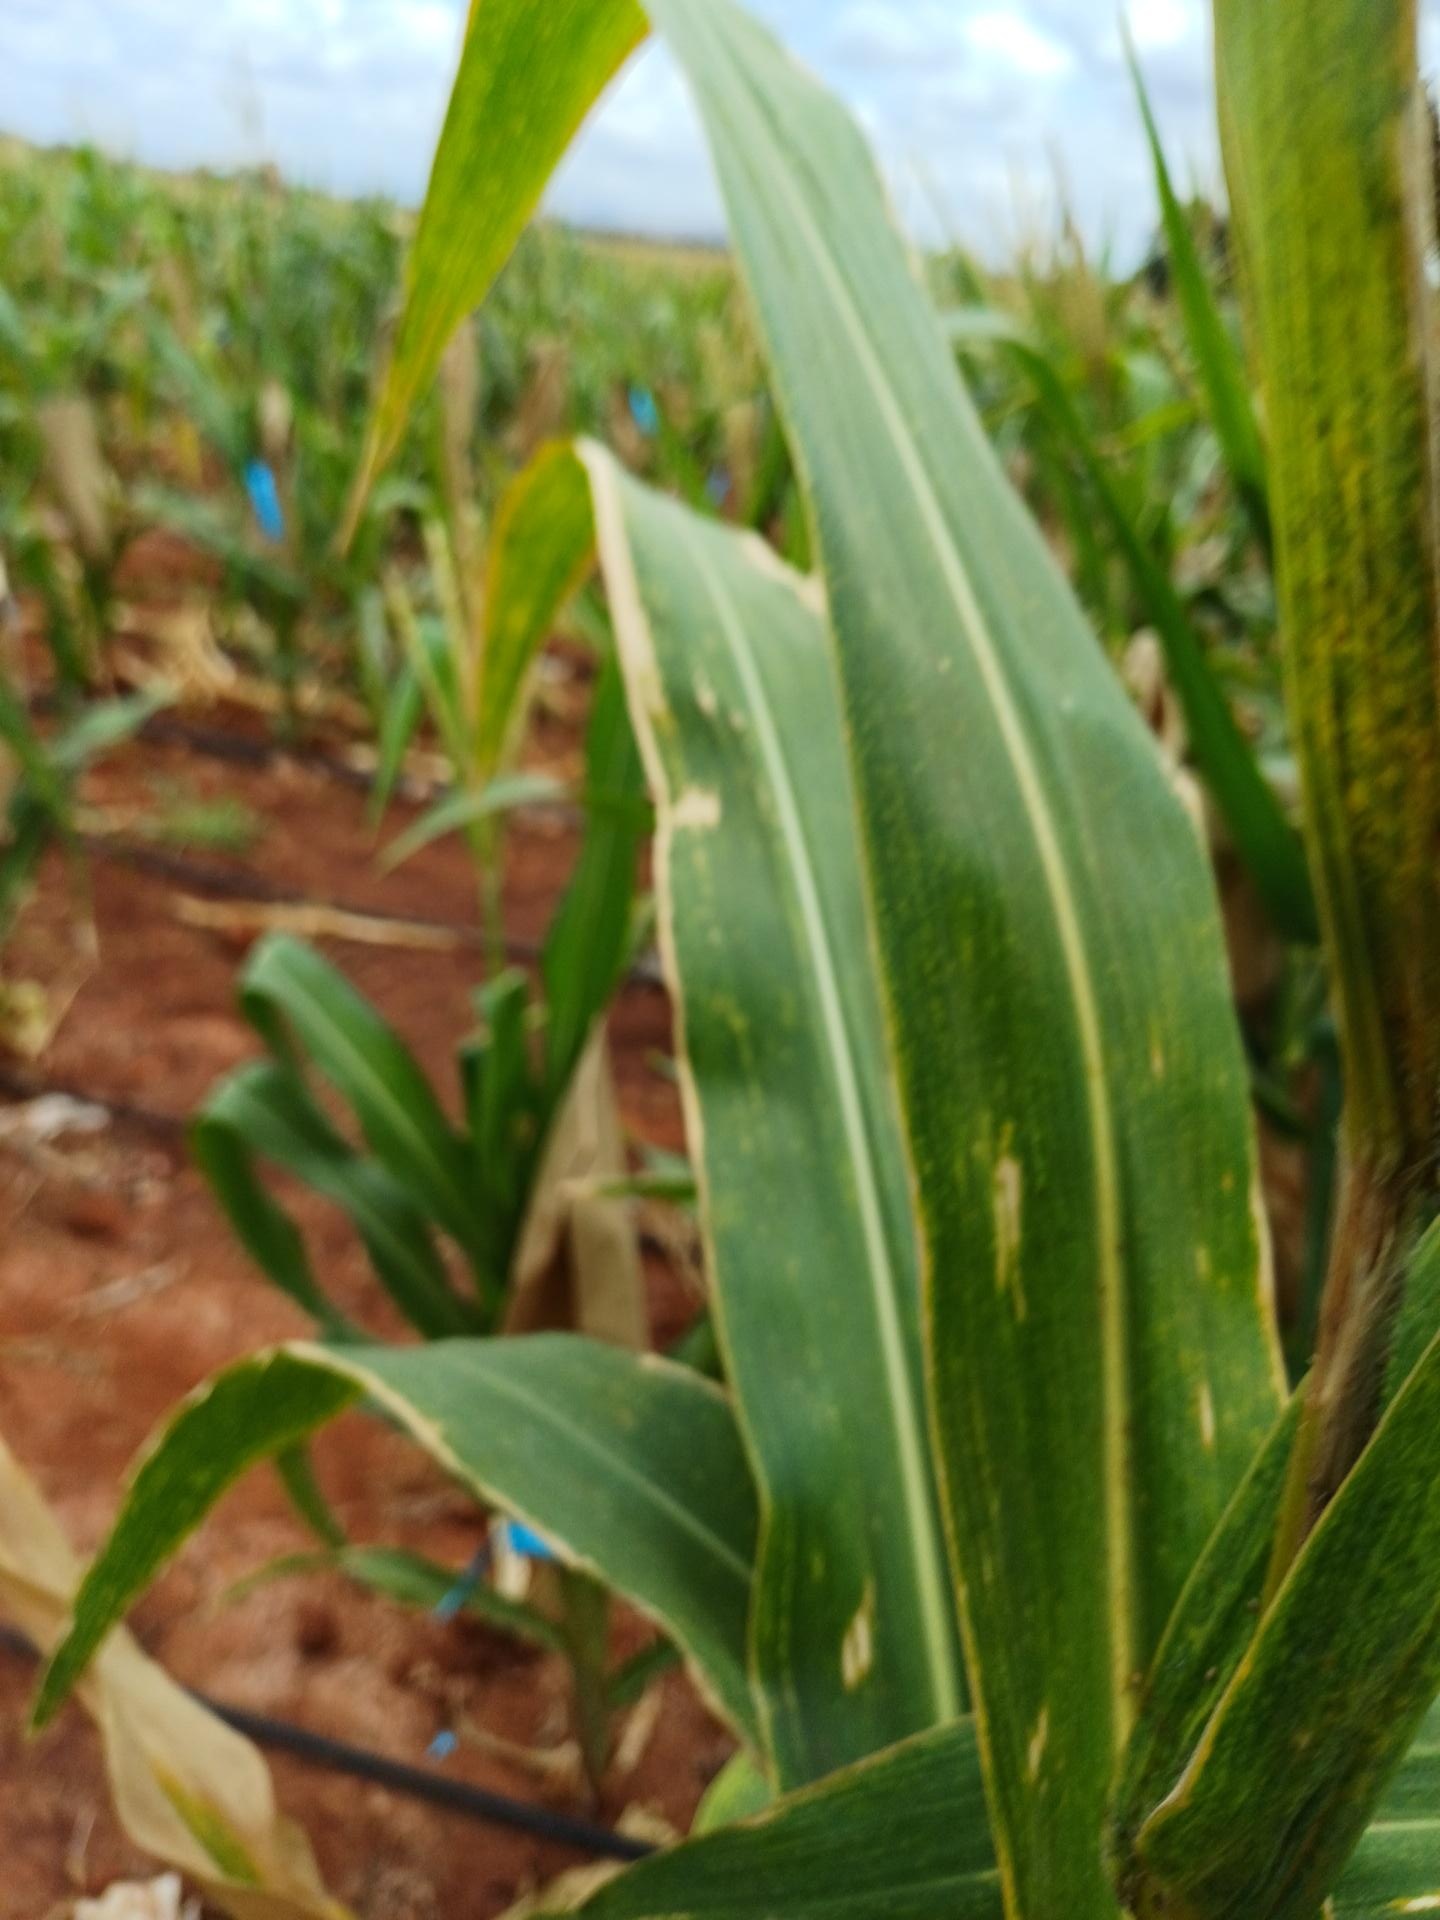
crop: maize
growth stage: flowering
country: Kenya
